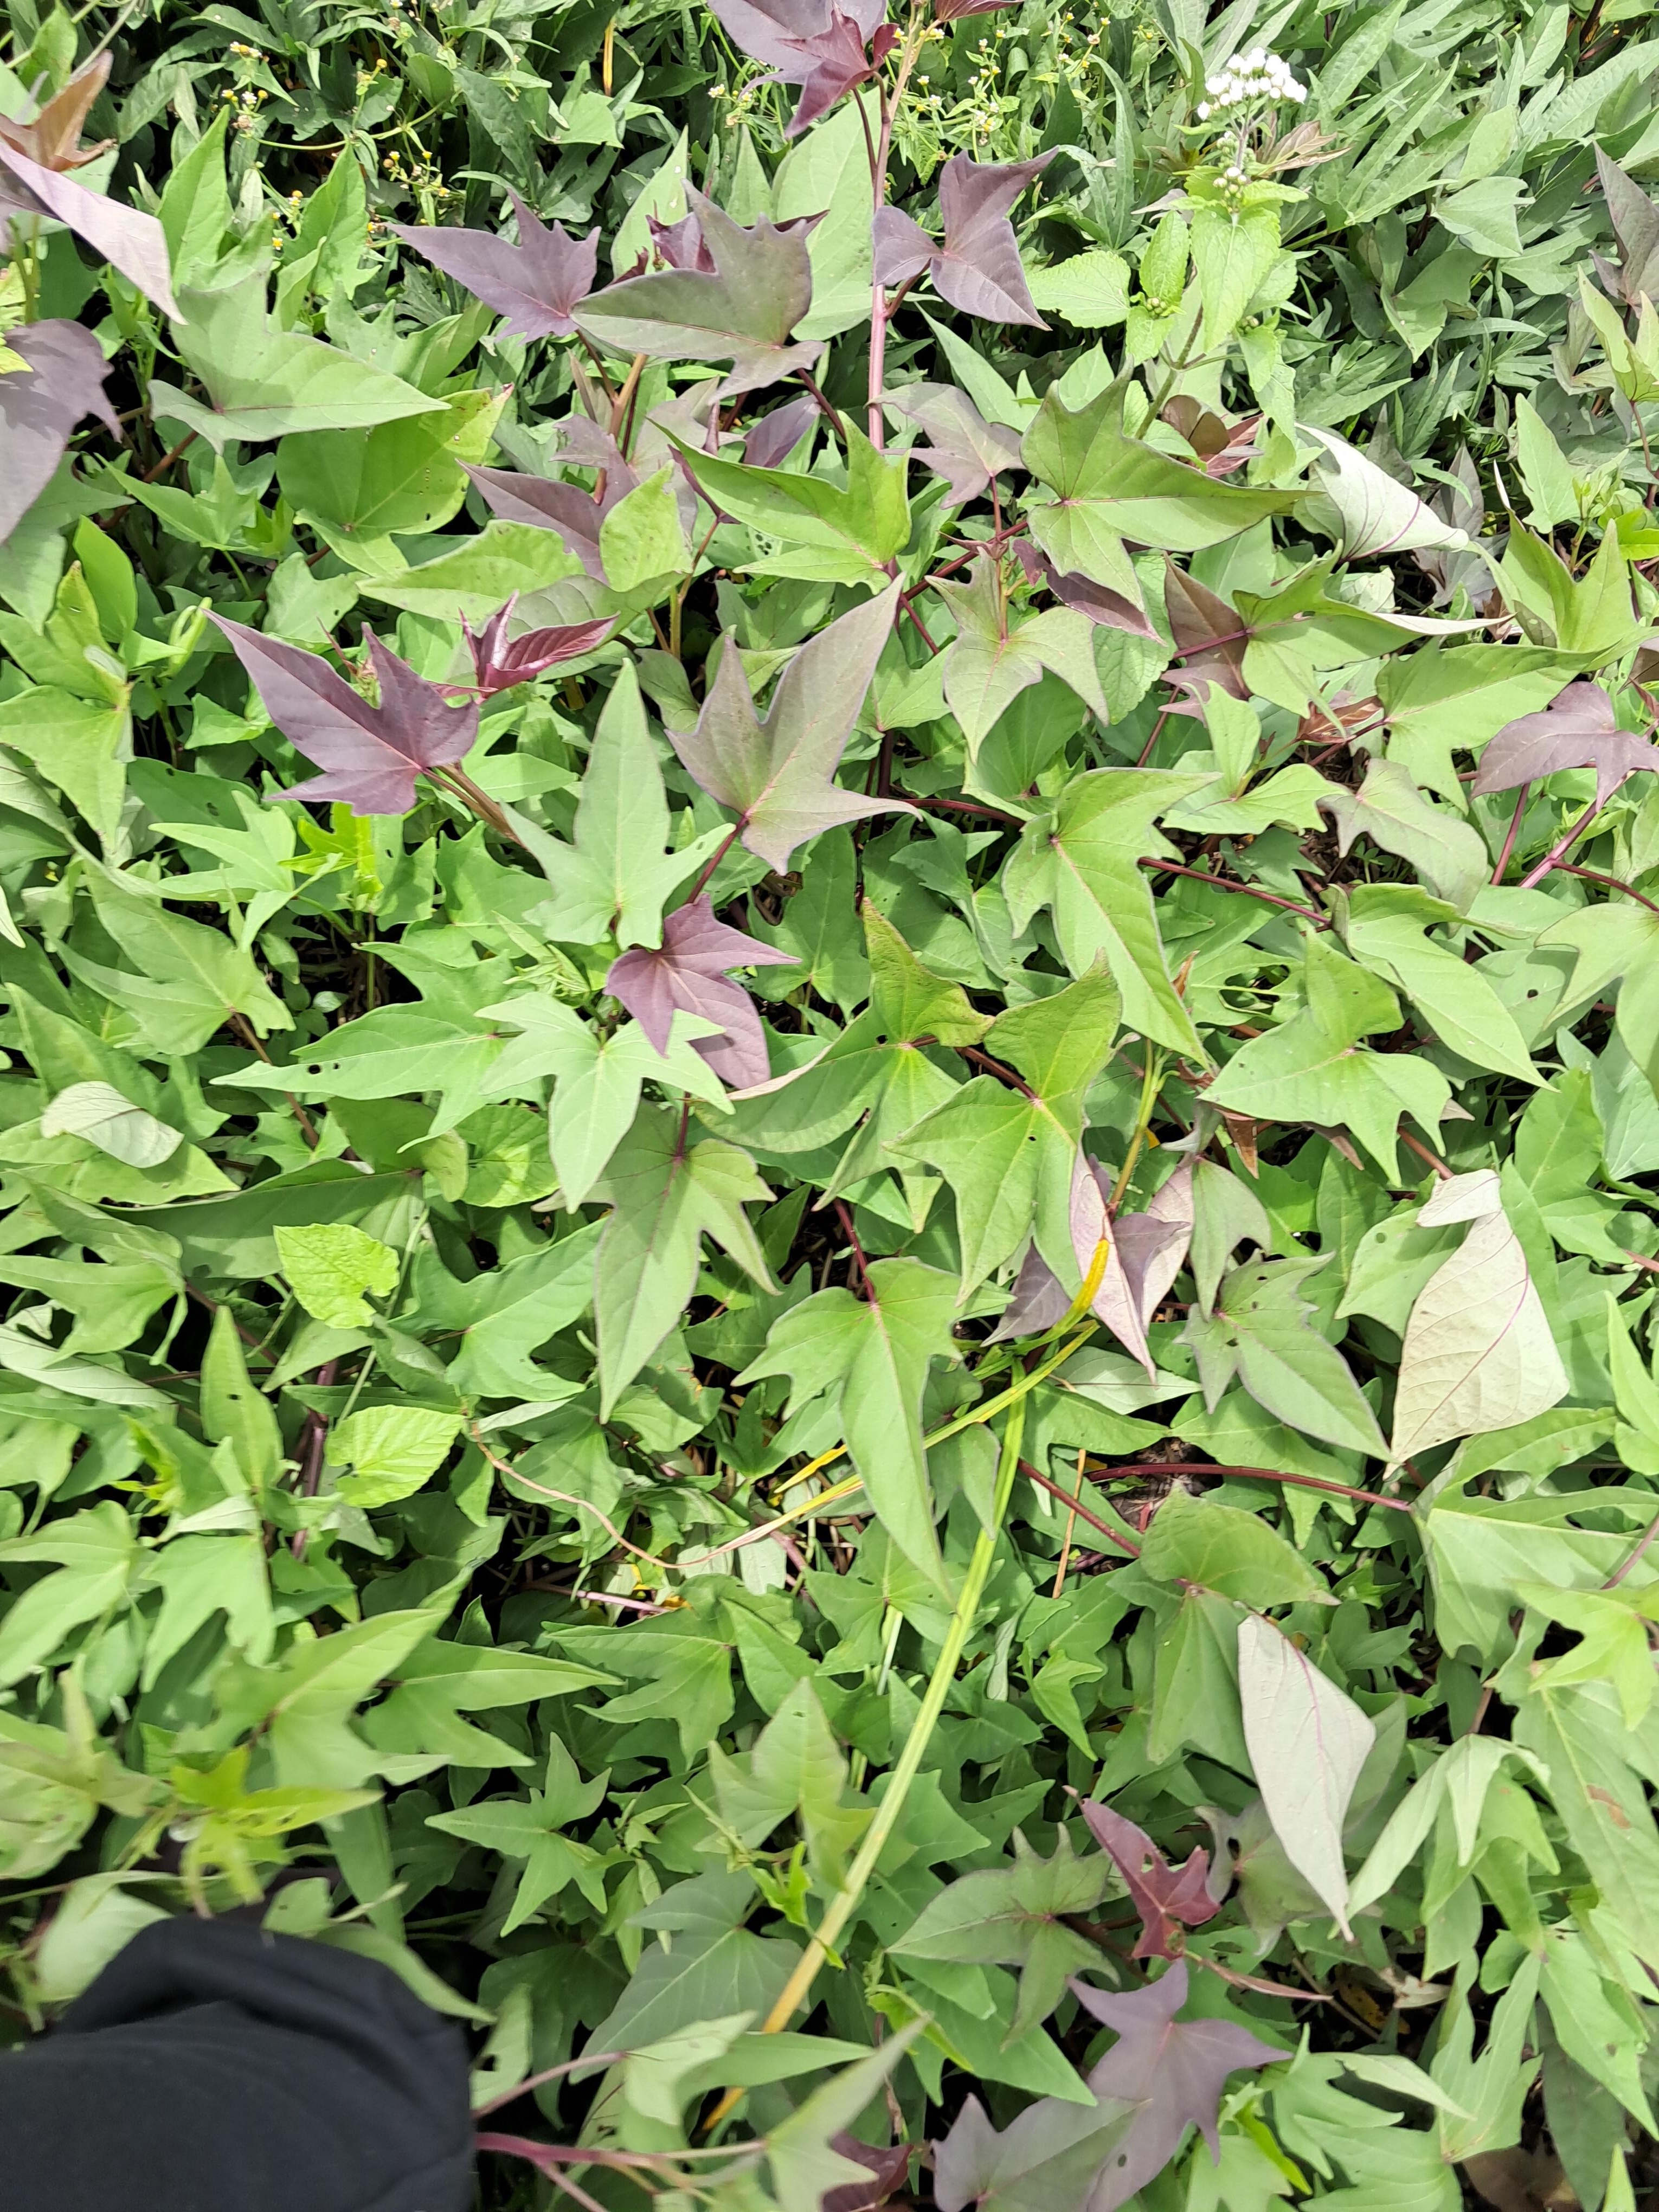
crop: sweet potato
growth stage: vegetative
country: Tanzania
